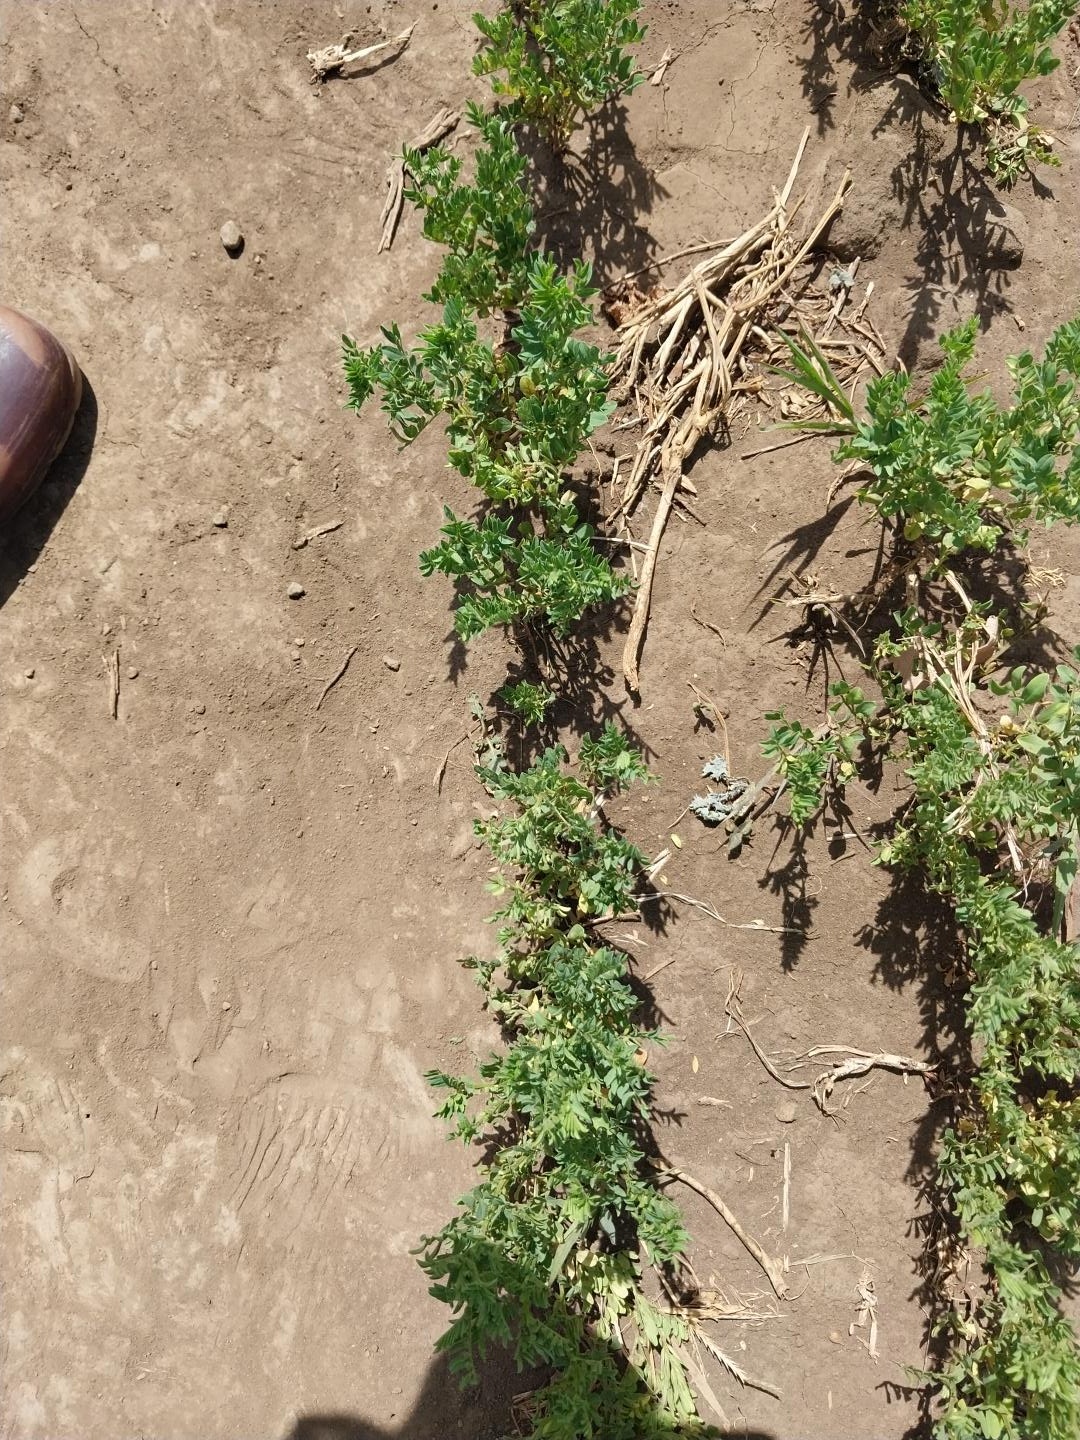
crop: lentil
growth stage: vegetative
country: Tanzania
